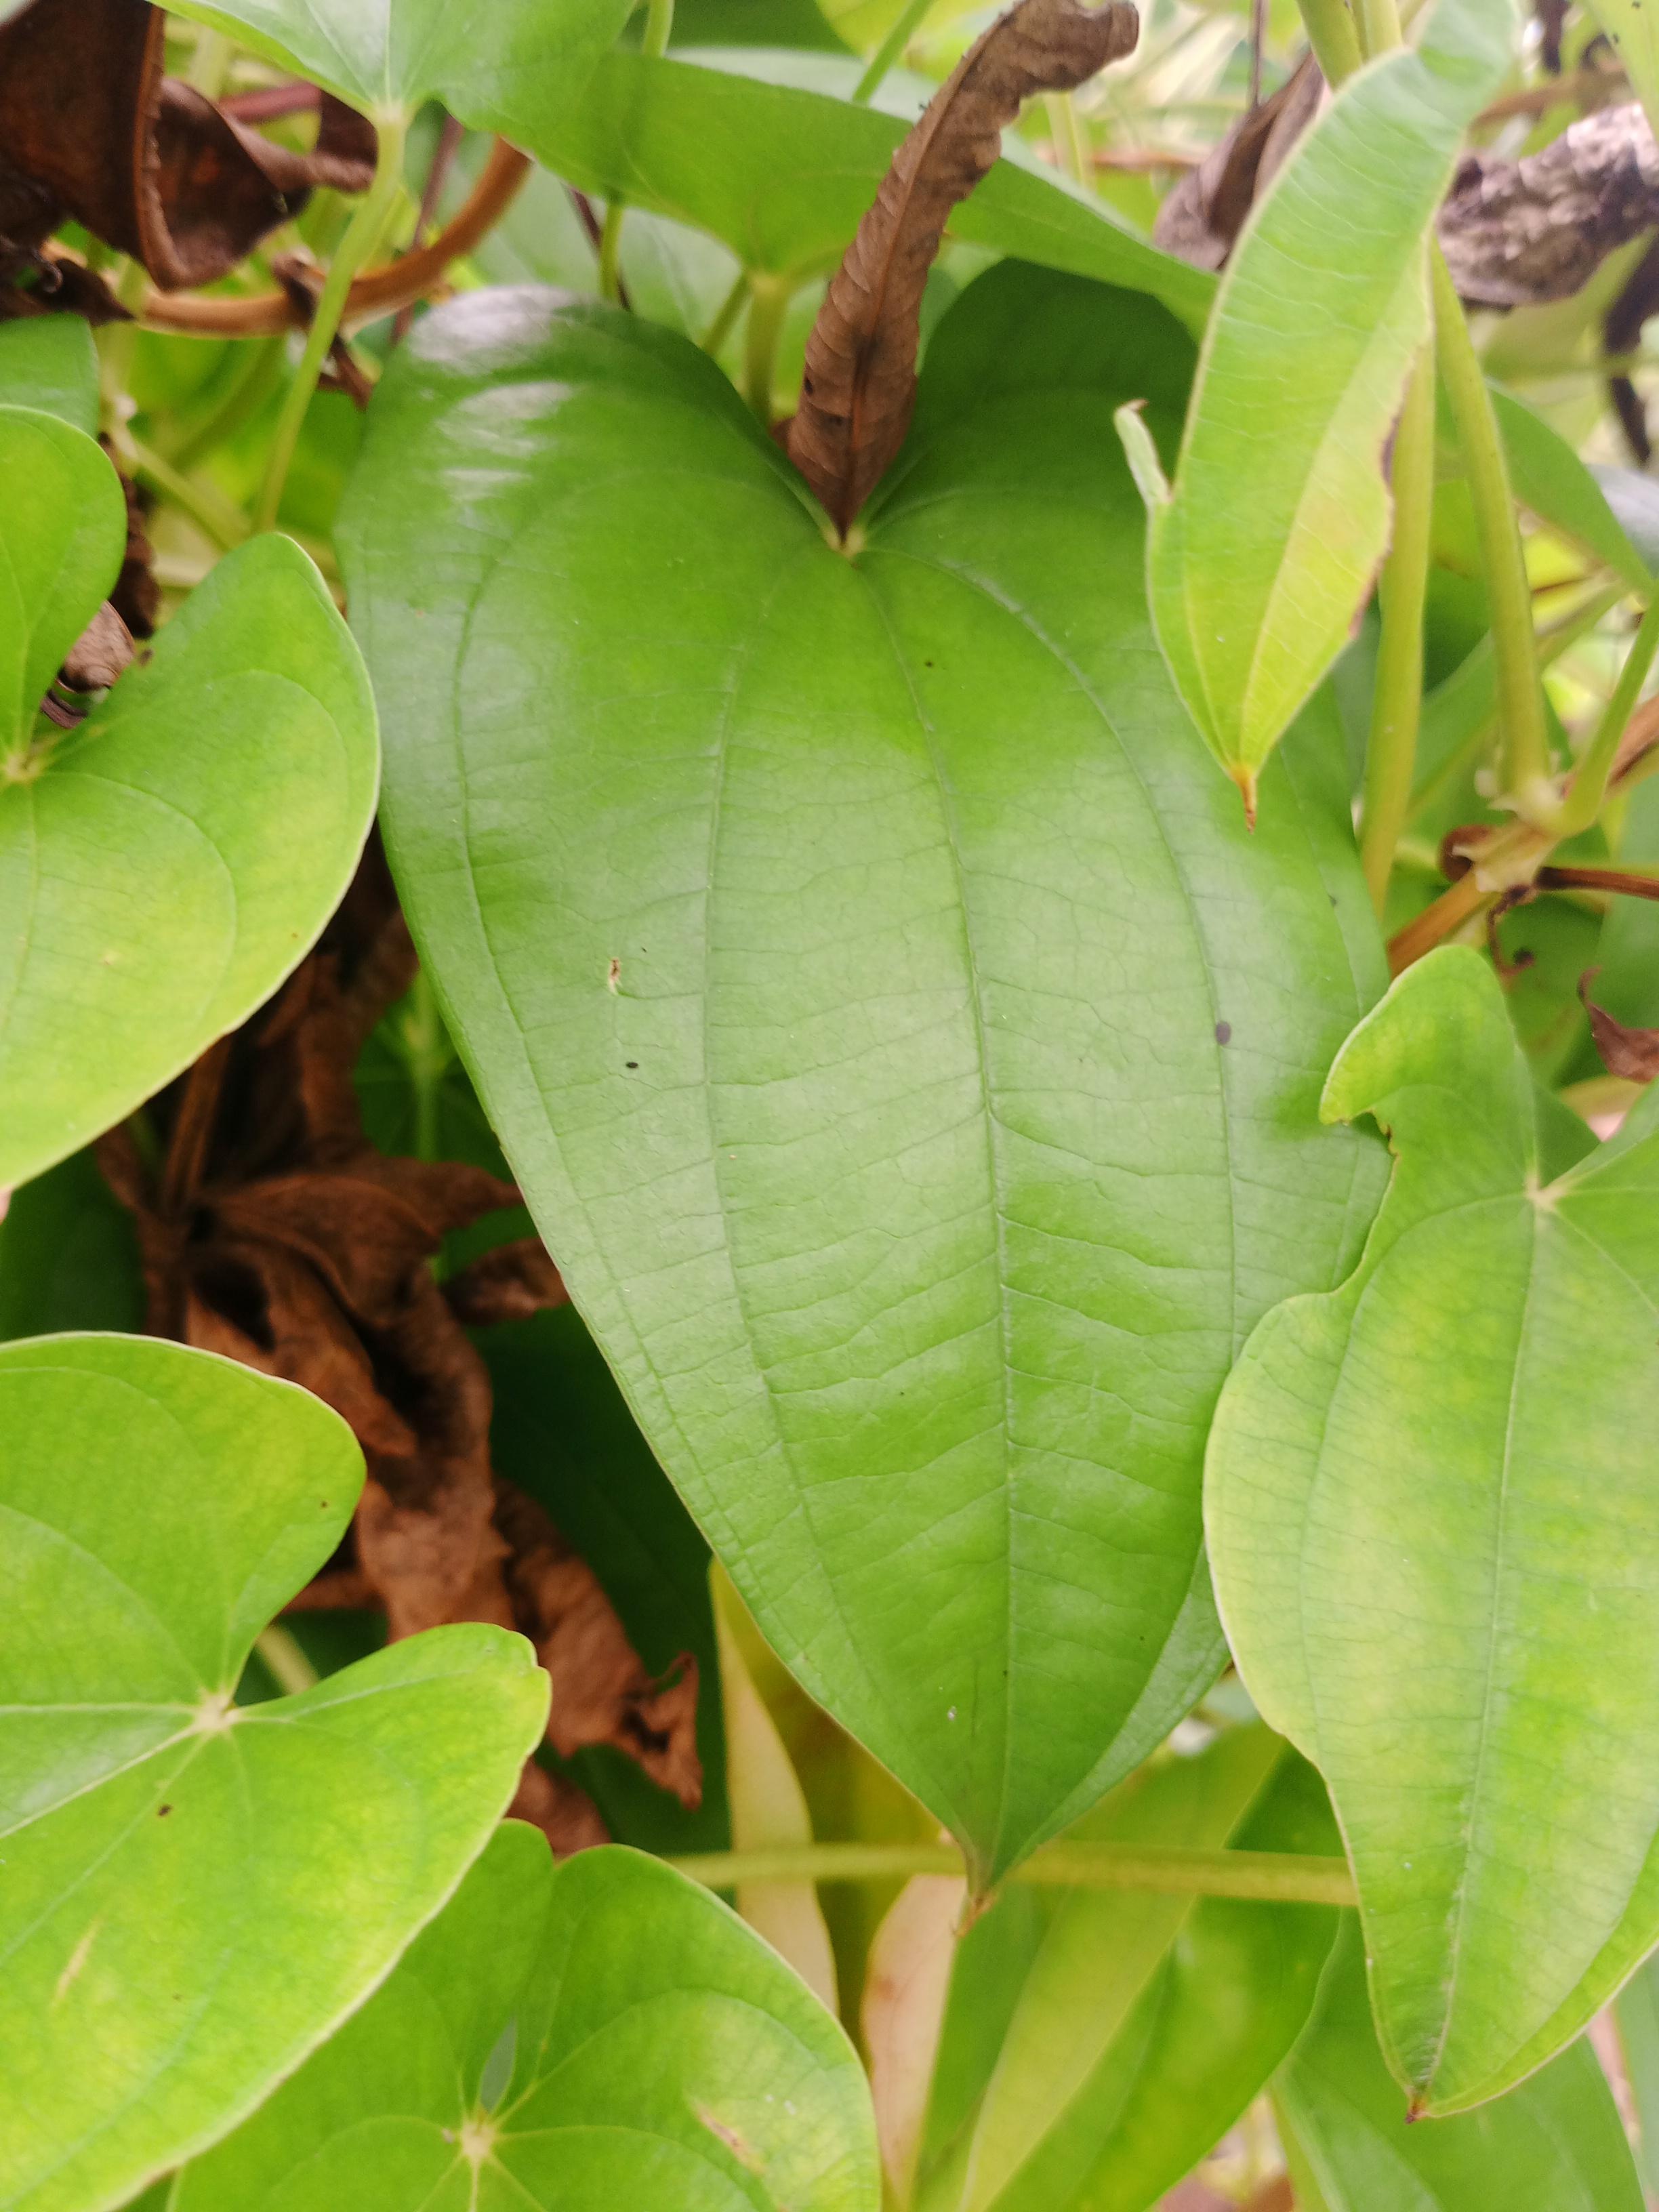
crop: yam
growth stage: vegetative
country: Nigeria
